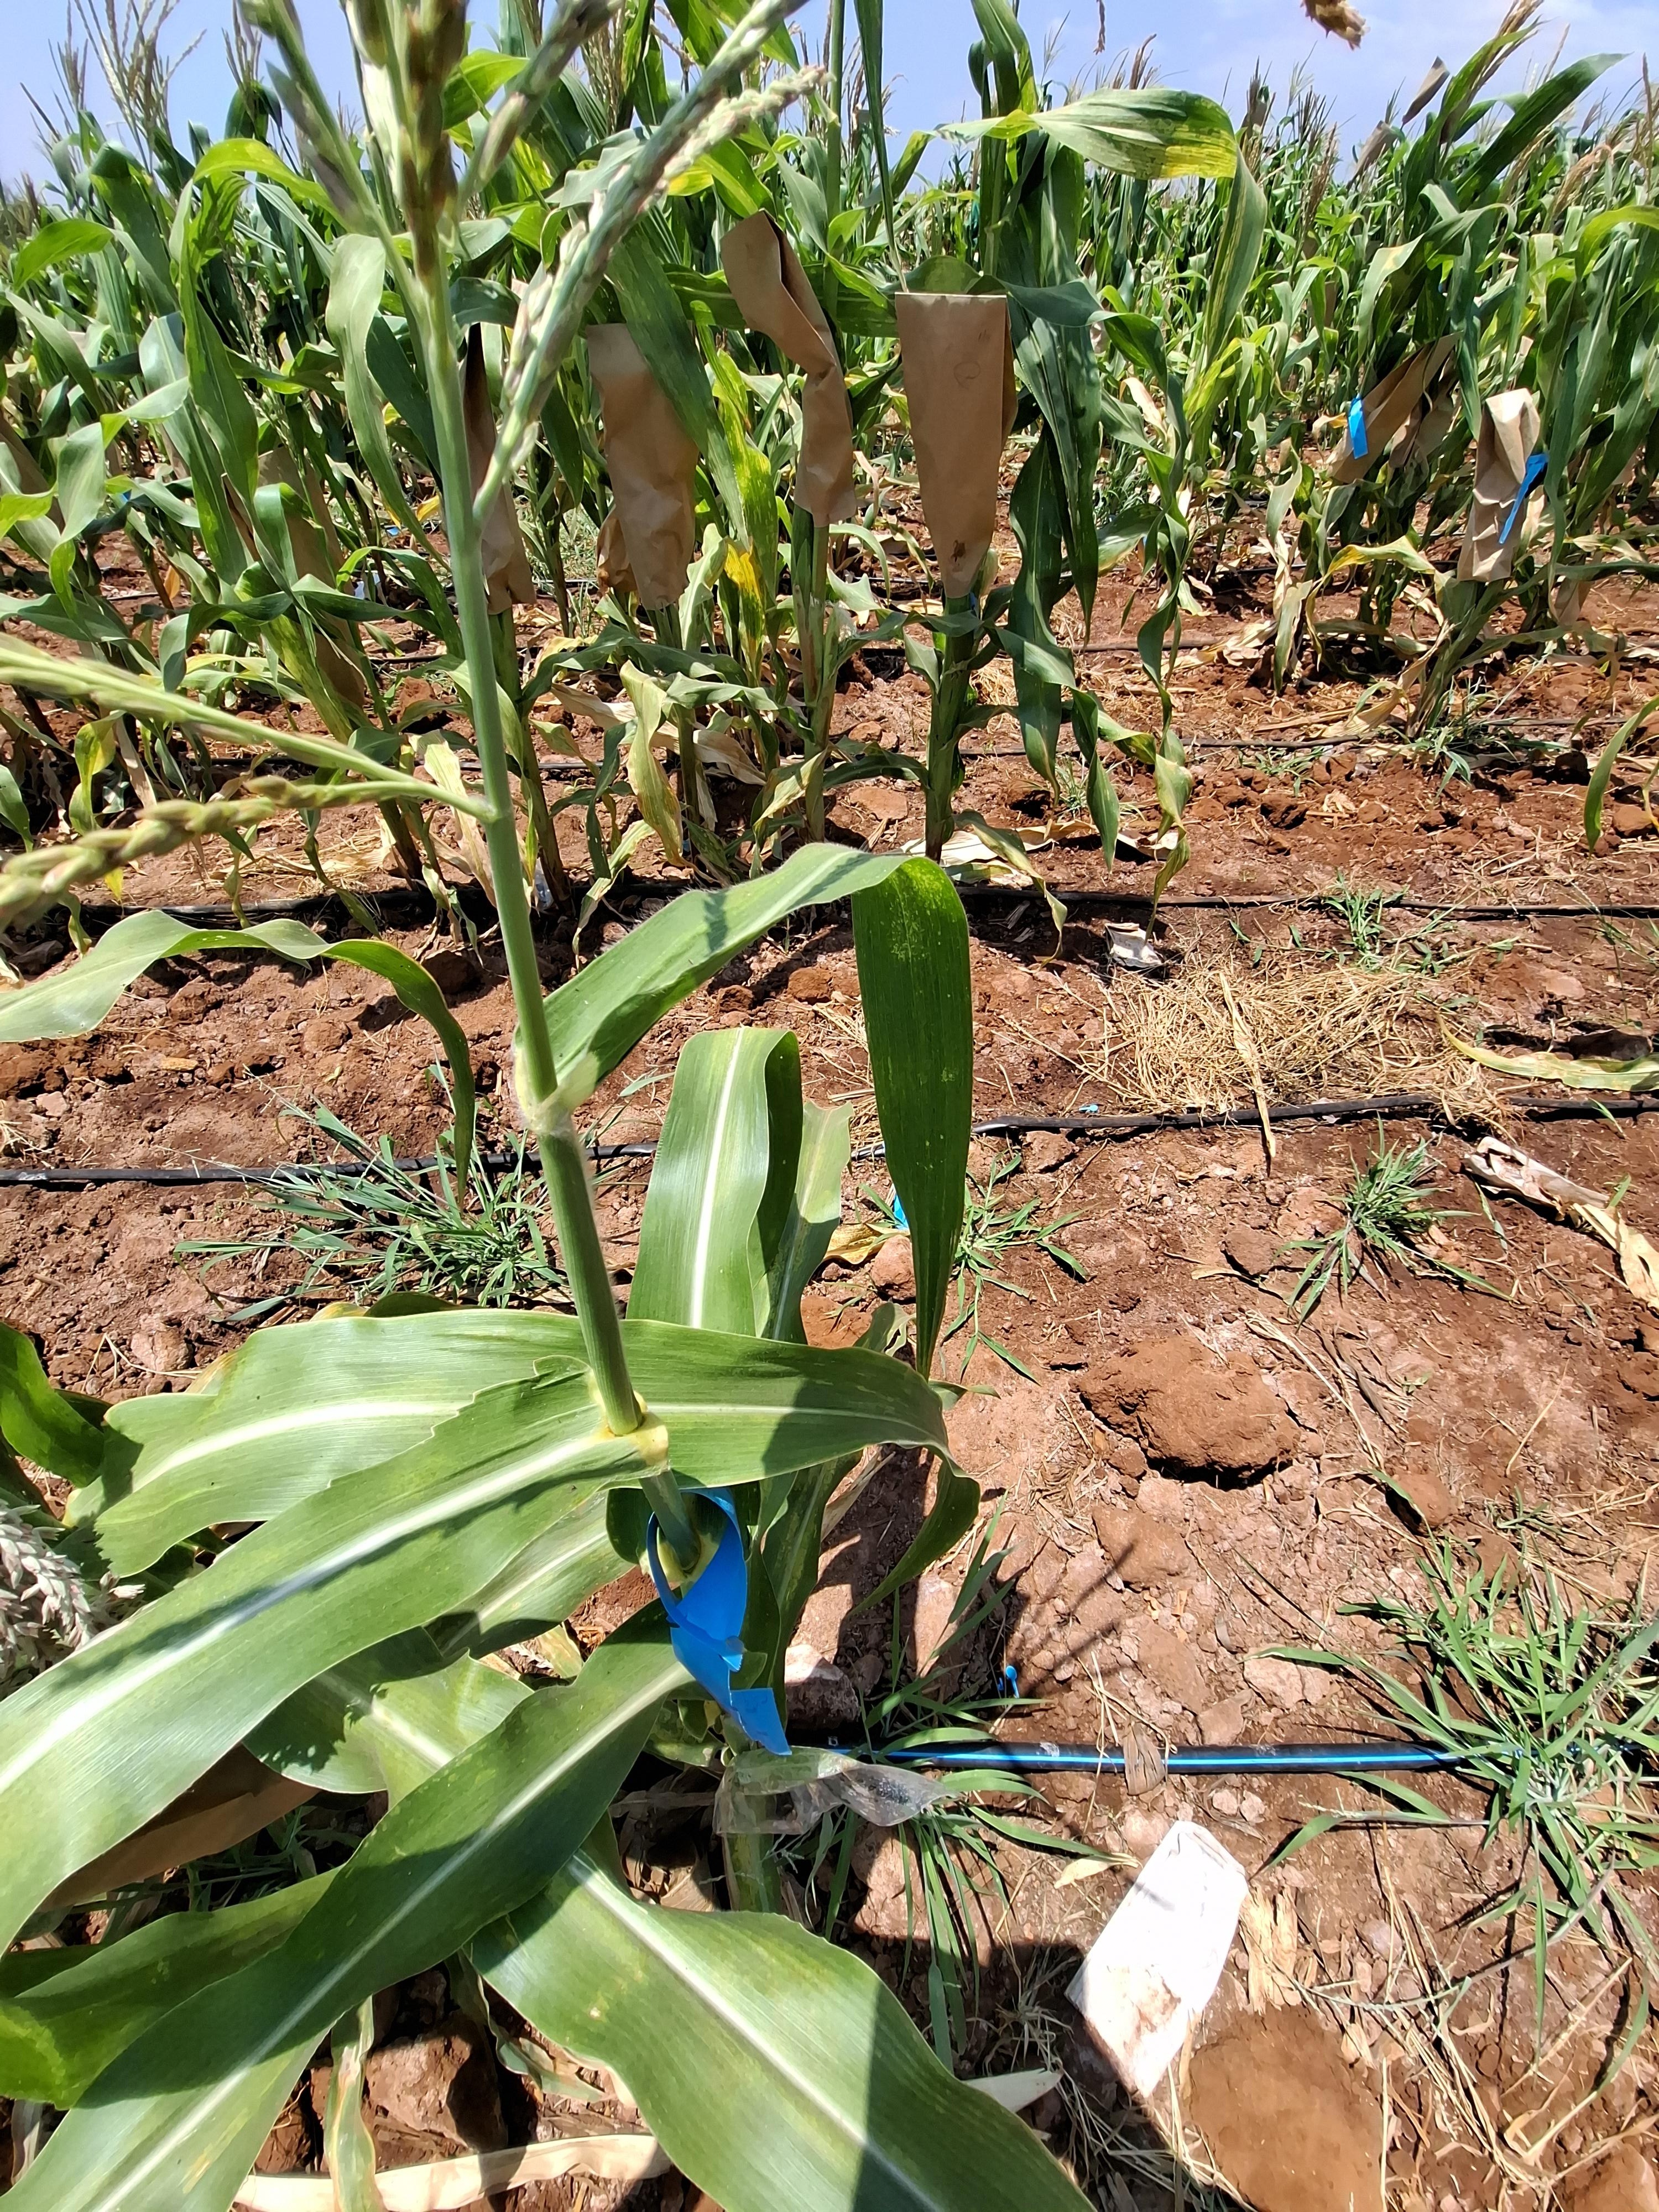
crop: maize
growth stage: flowering
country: Kenya
